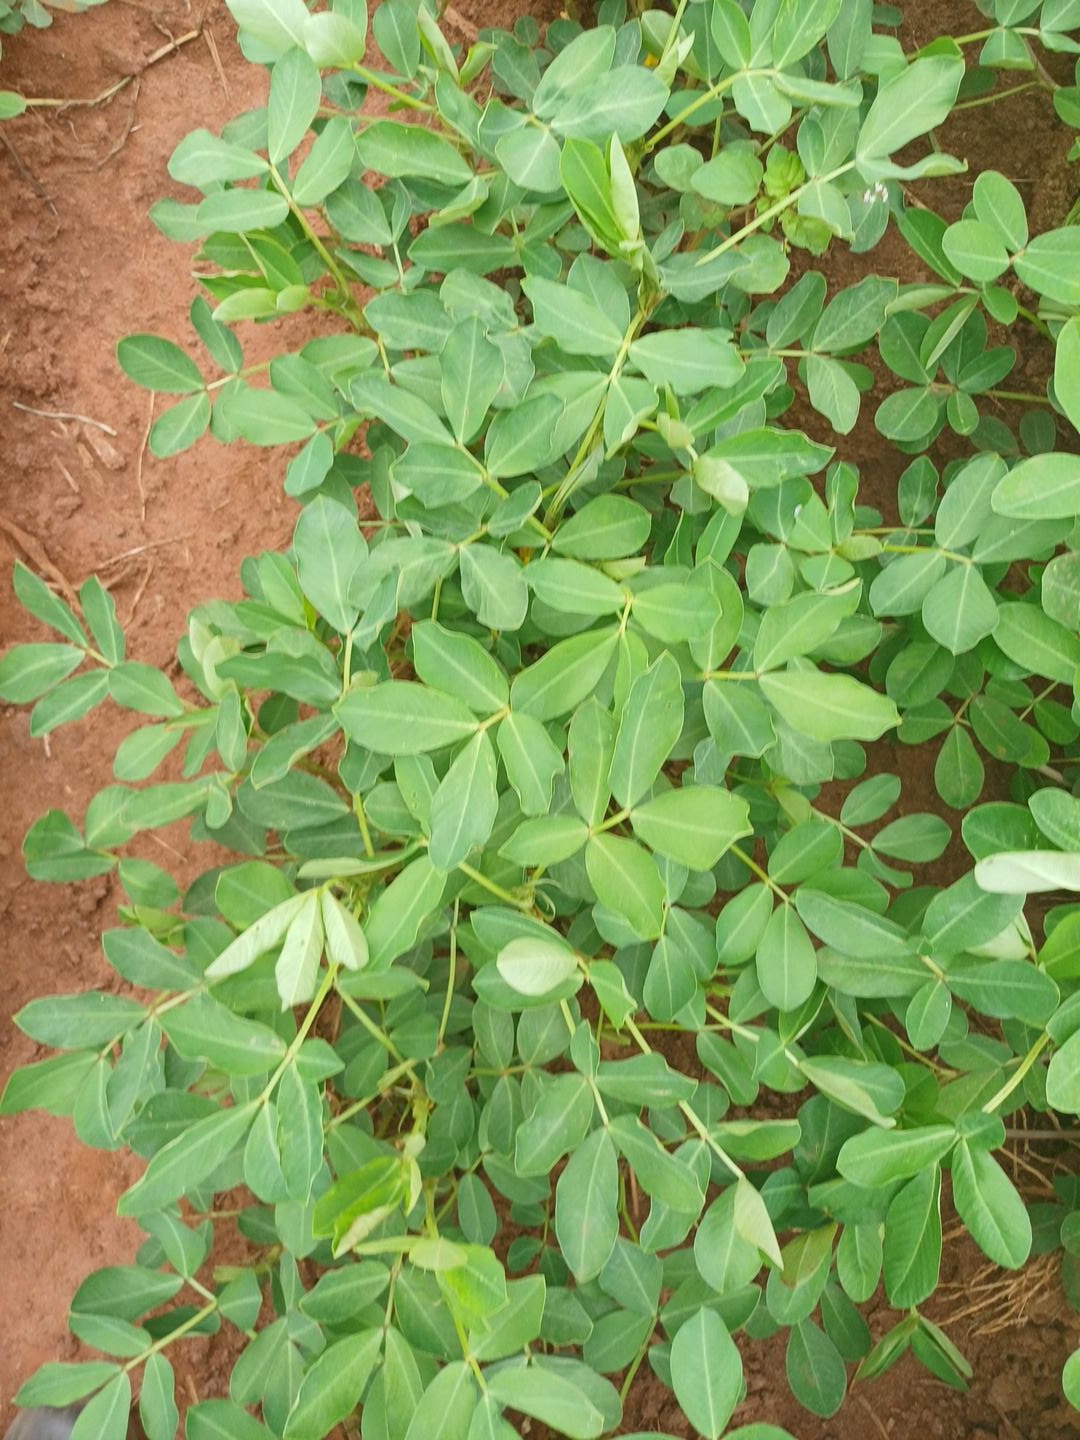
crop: groundnut
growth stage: flowering
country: Kenya
